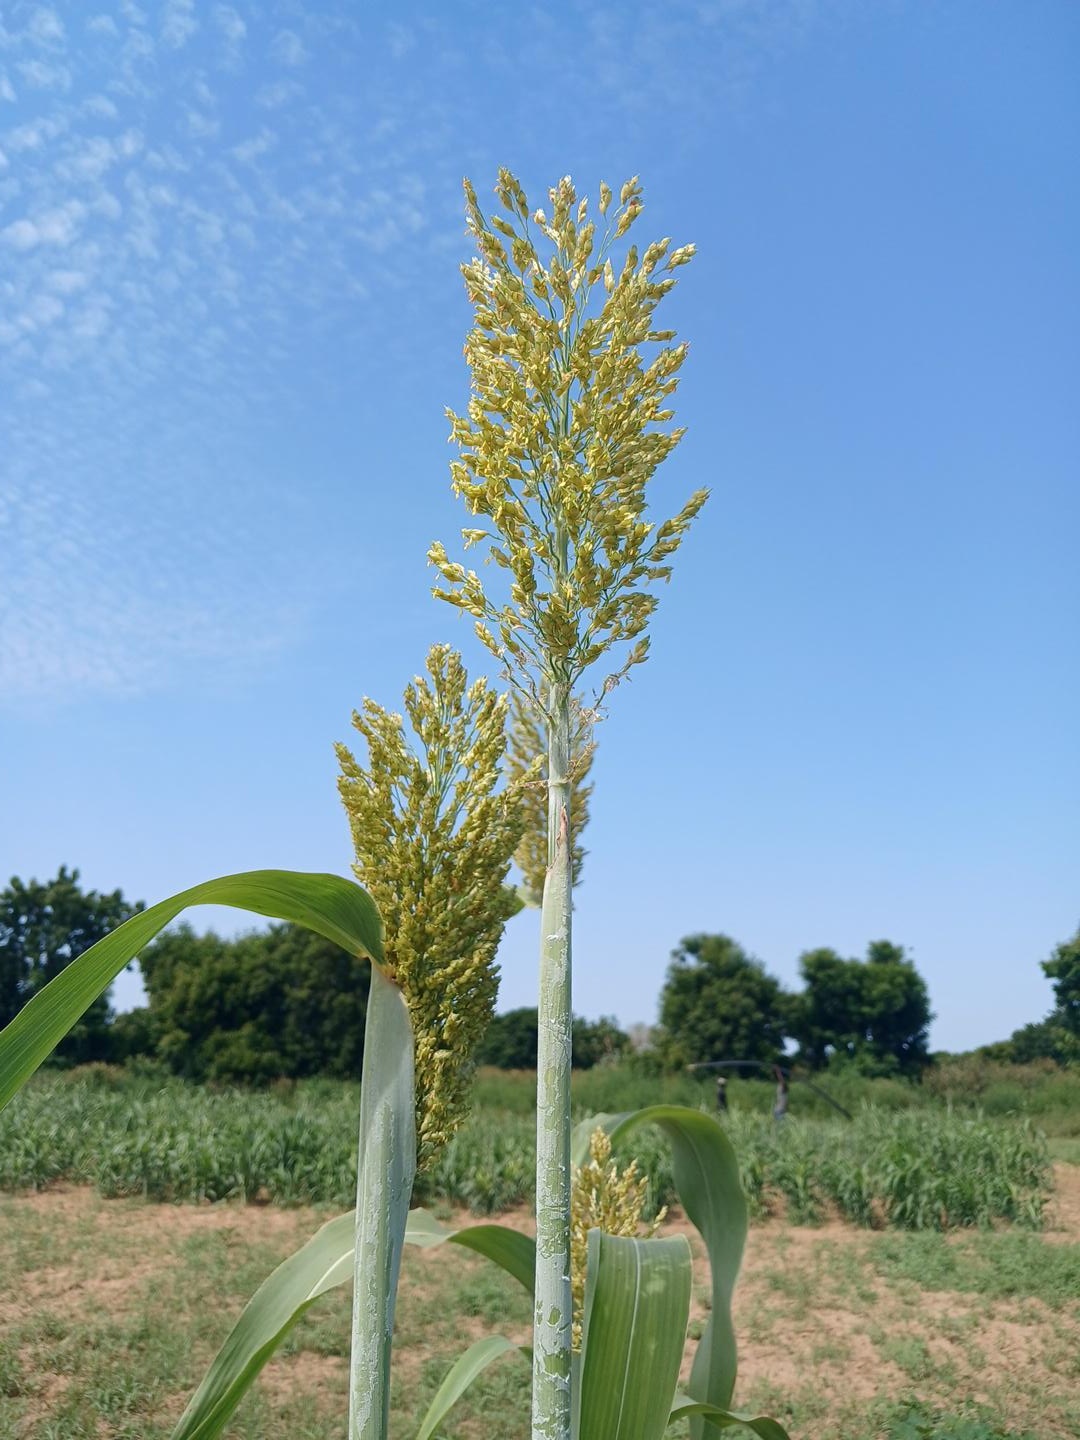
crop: sorghum
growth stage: flowering
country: Senegal
